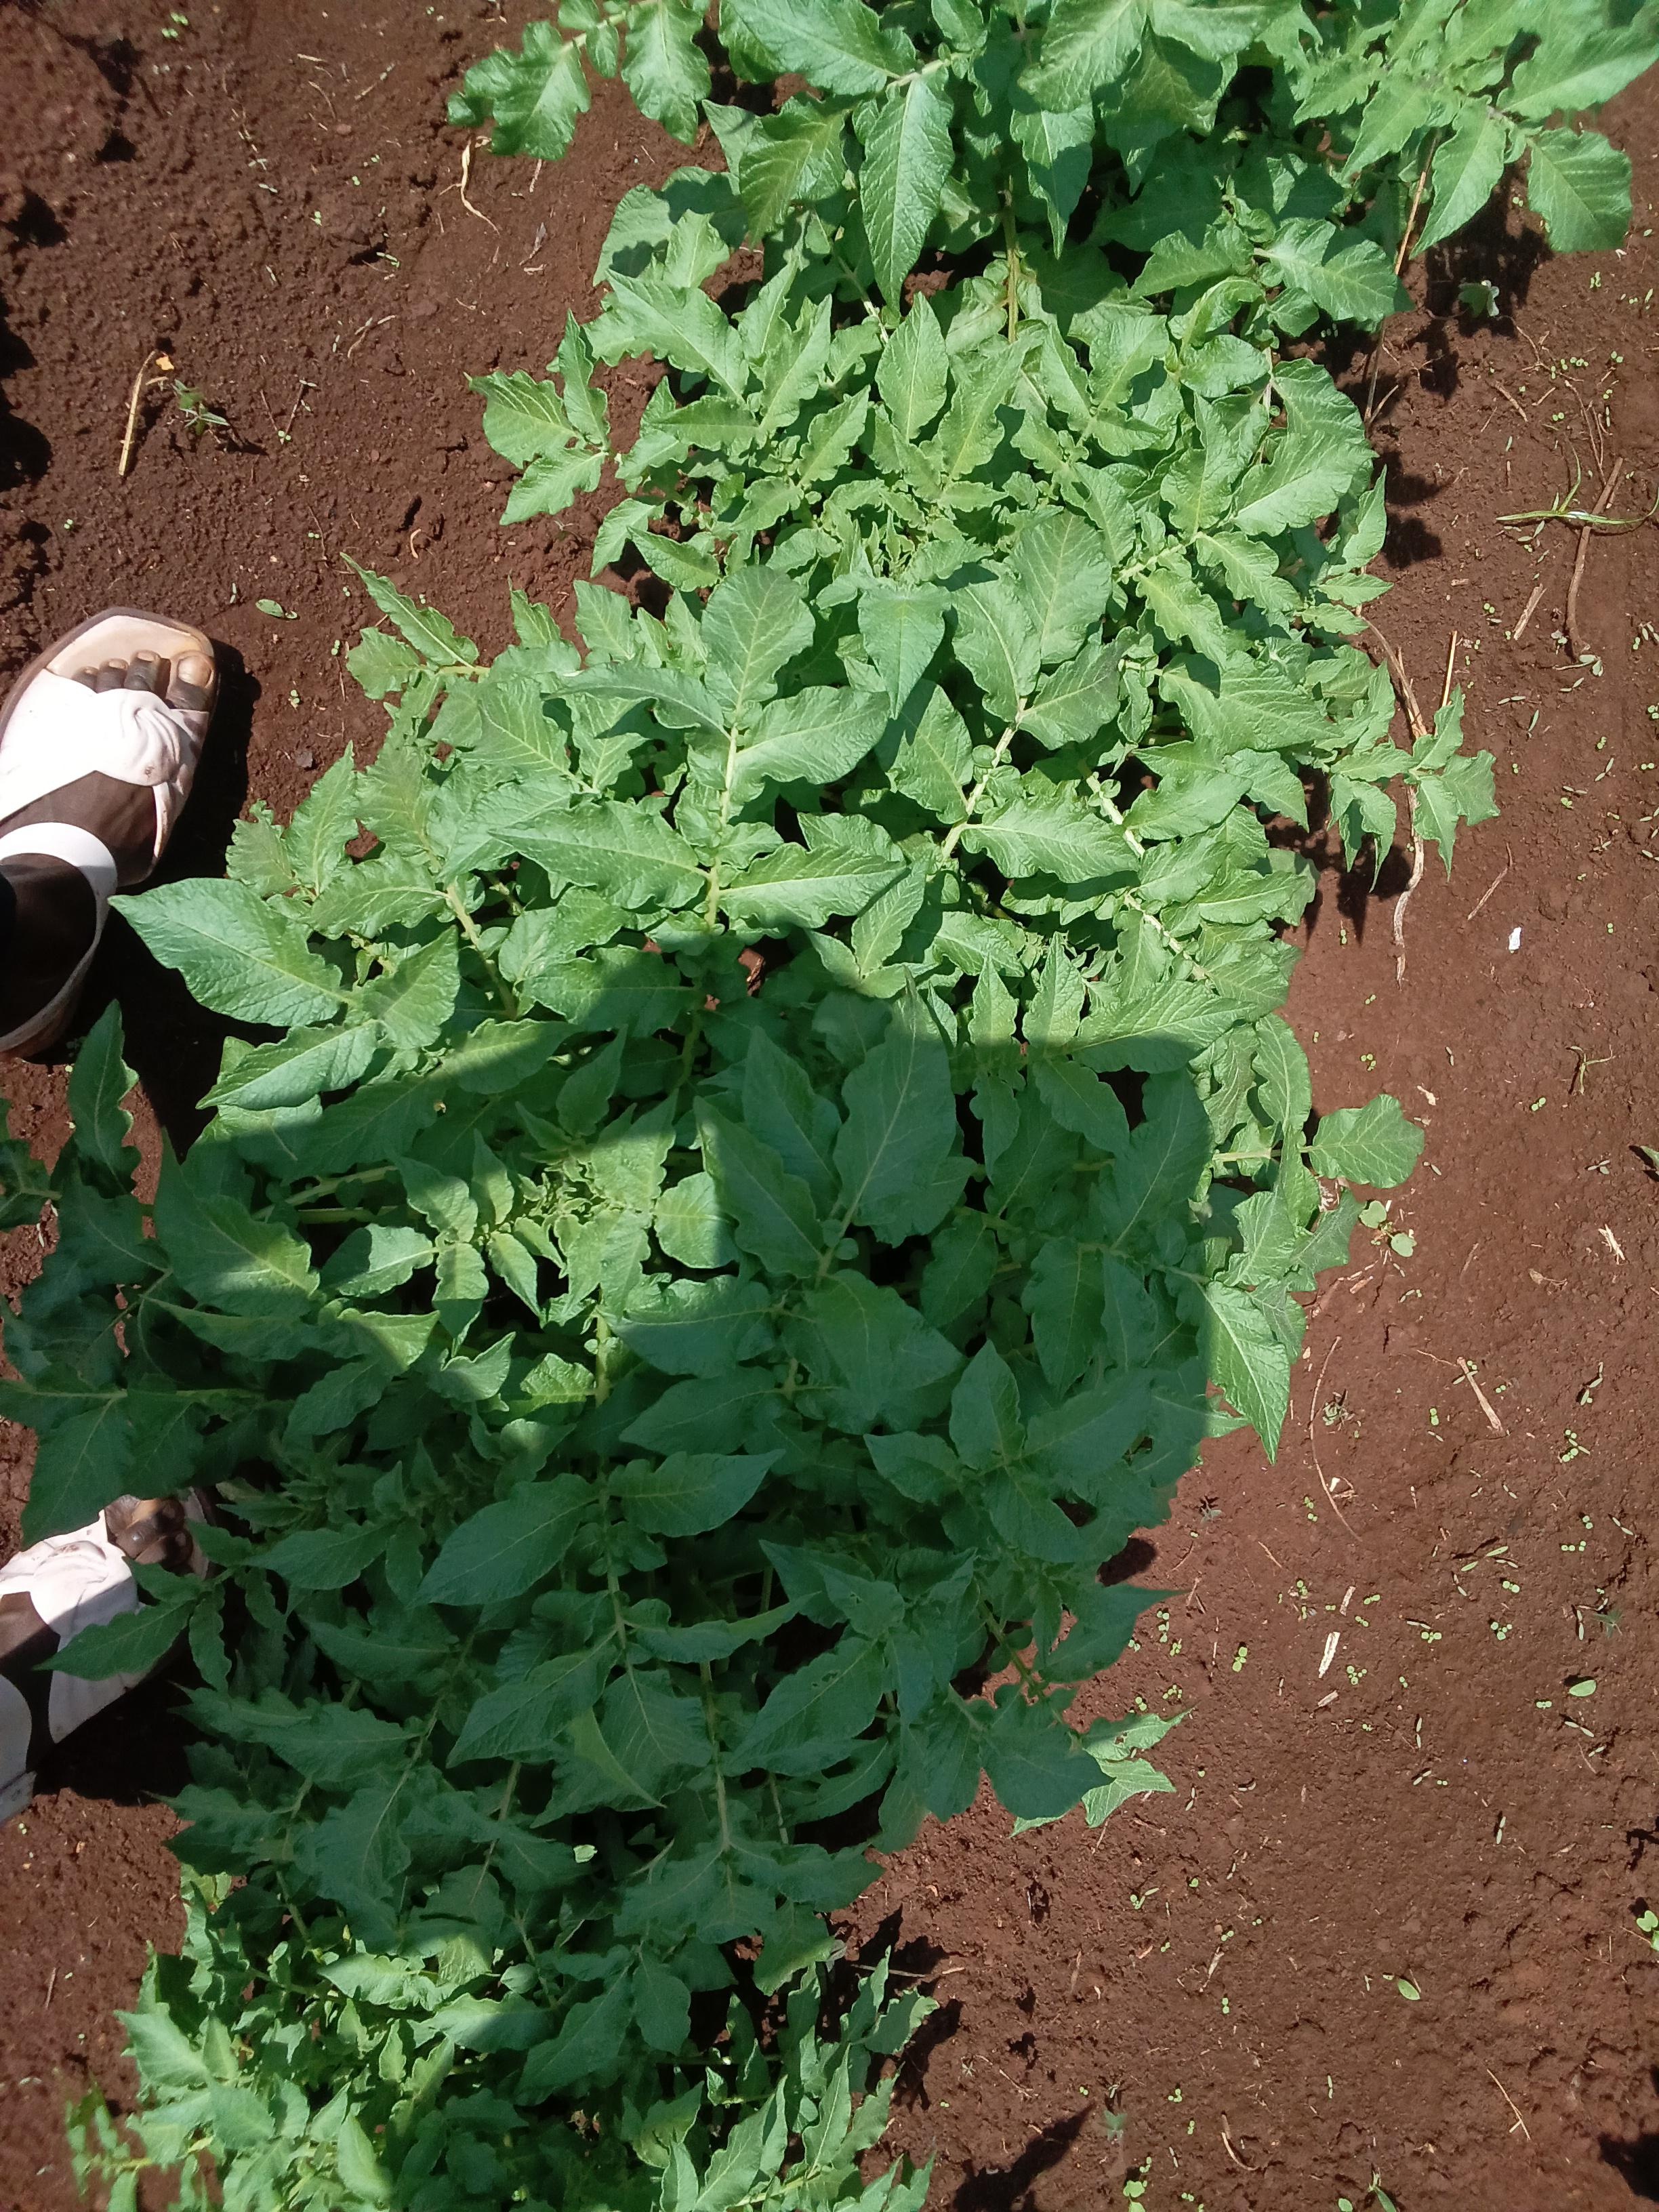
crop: potato
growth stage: vegetative
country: Kenya
